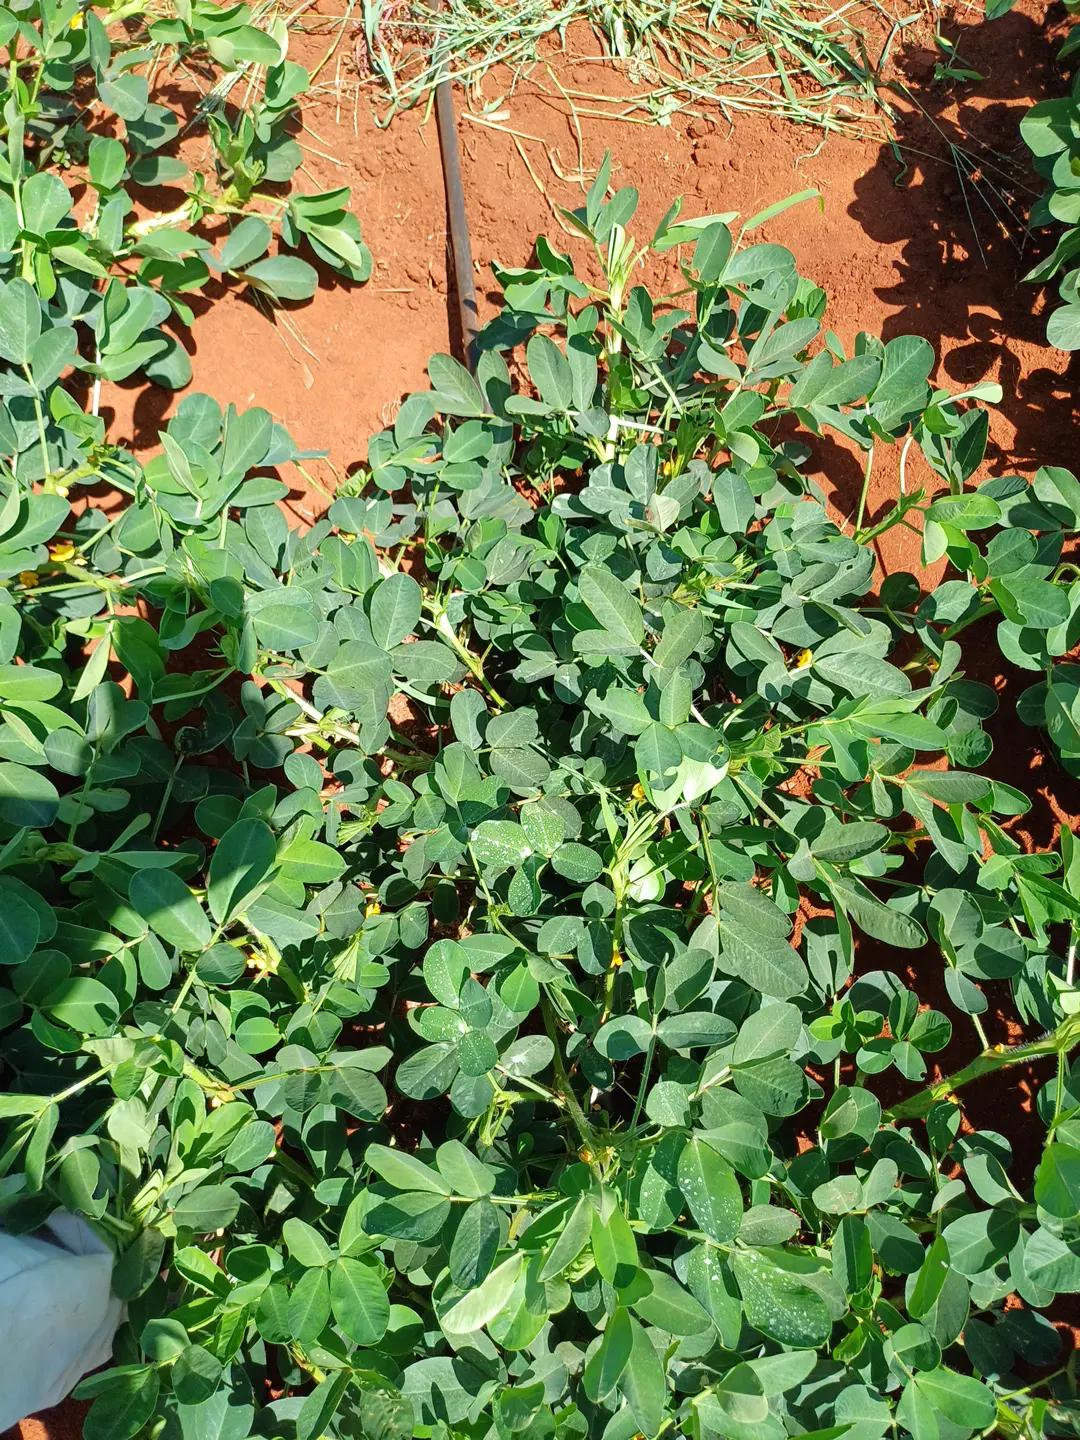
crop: groundnut
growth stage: flowering
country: Kenya
